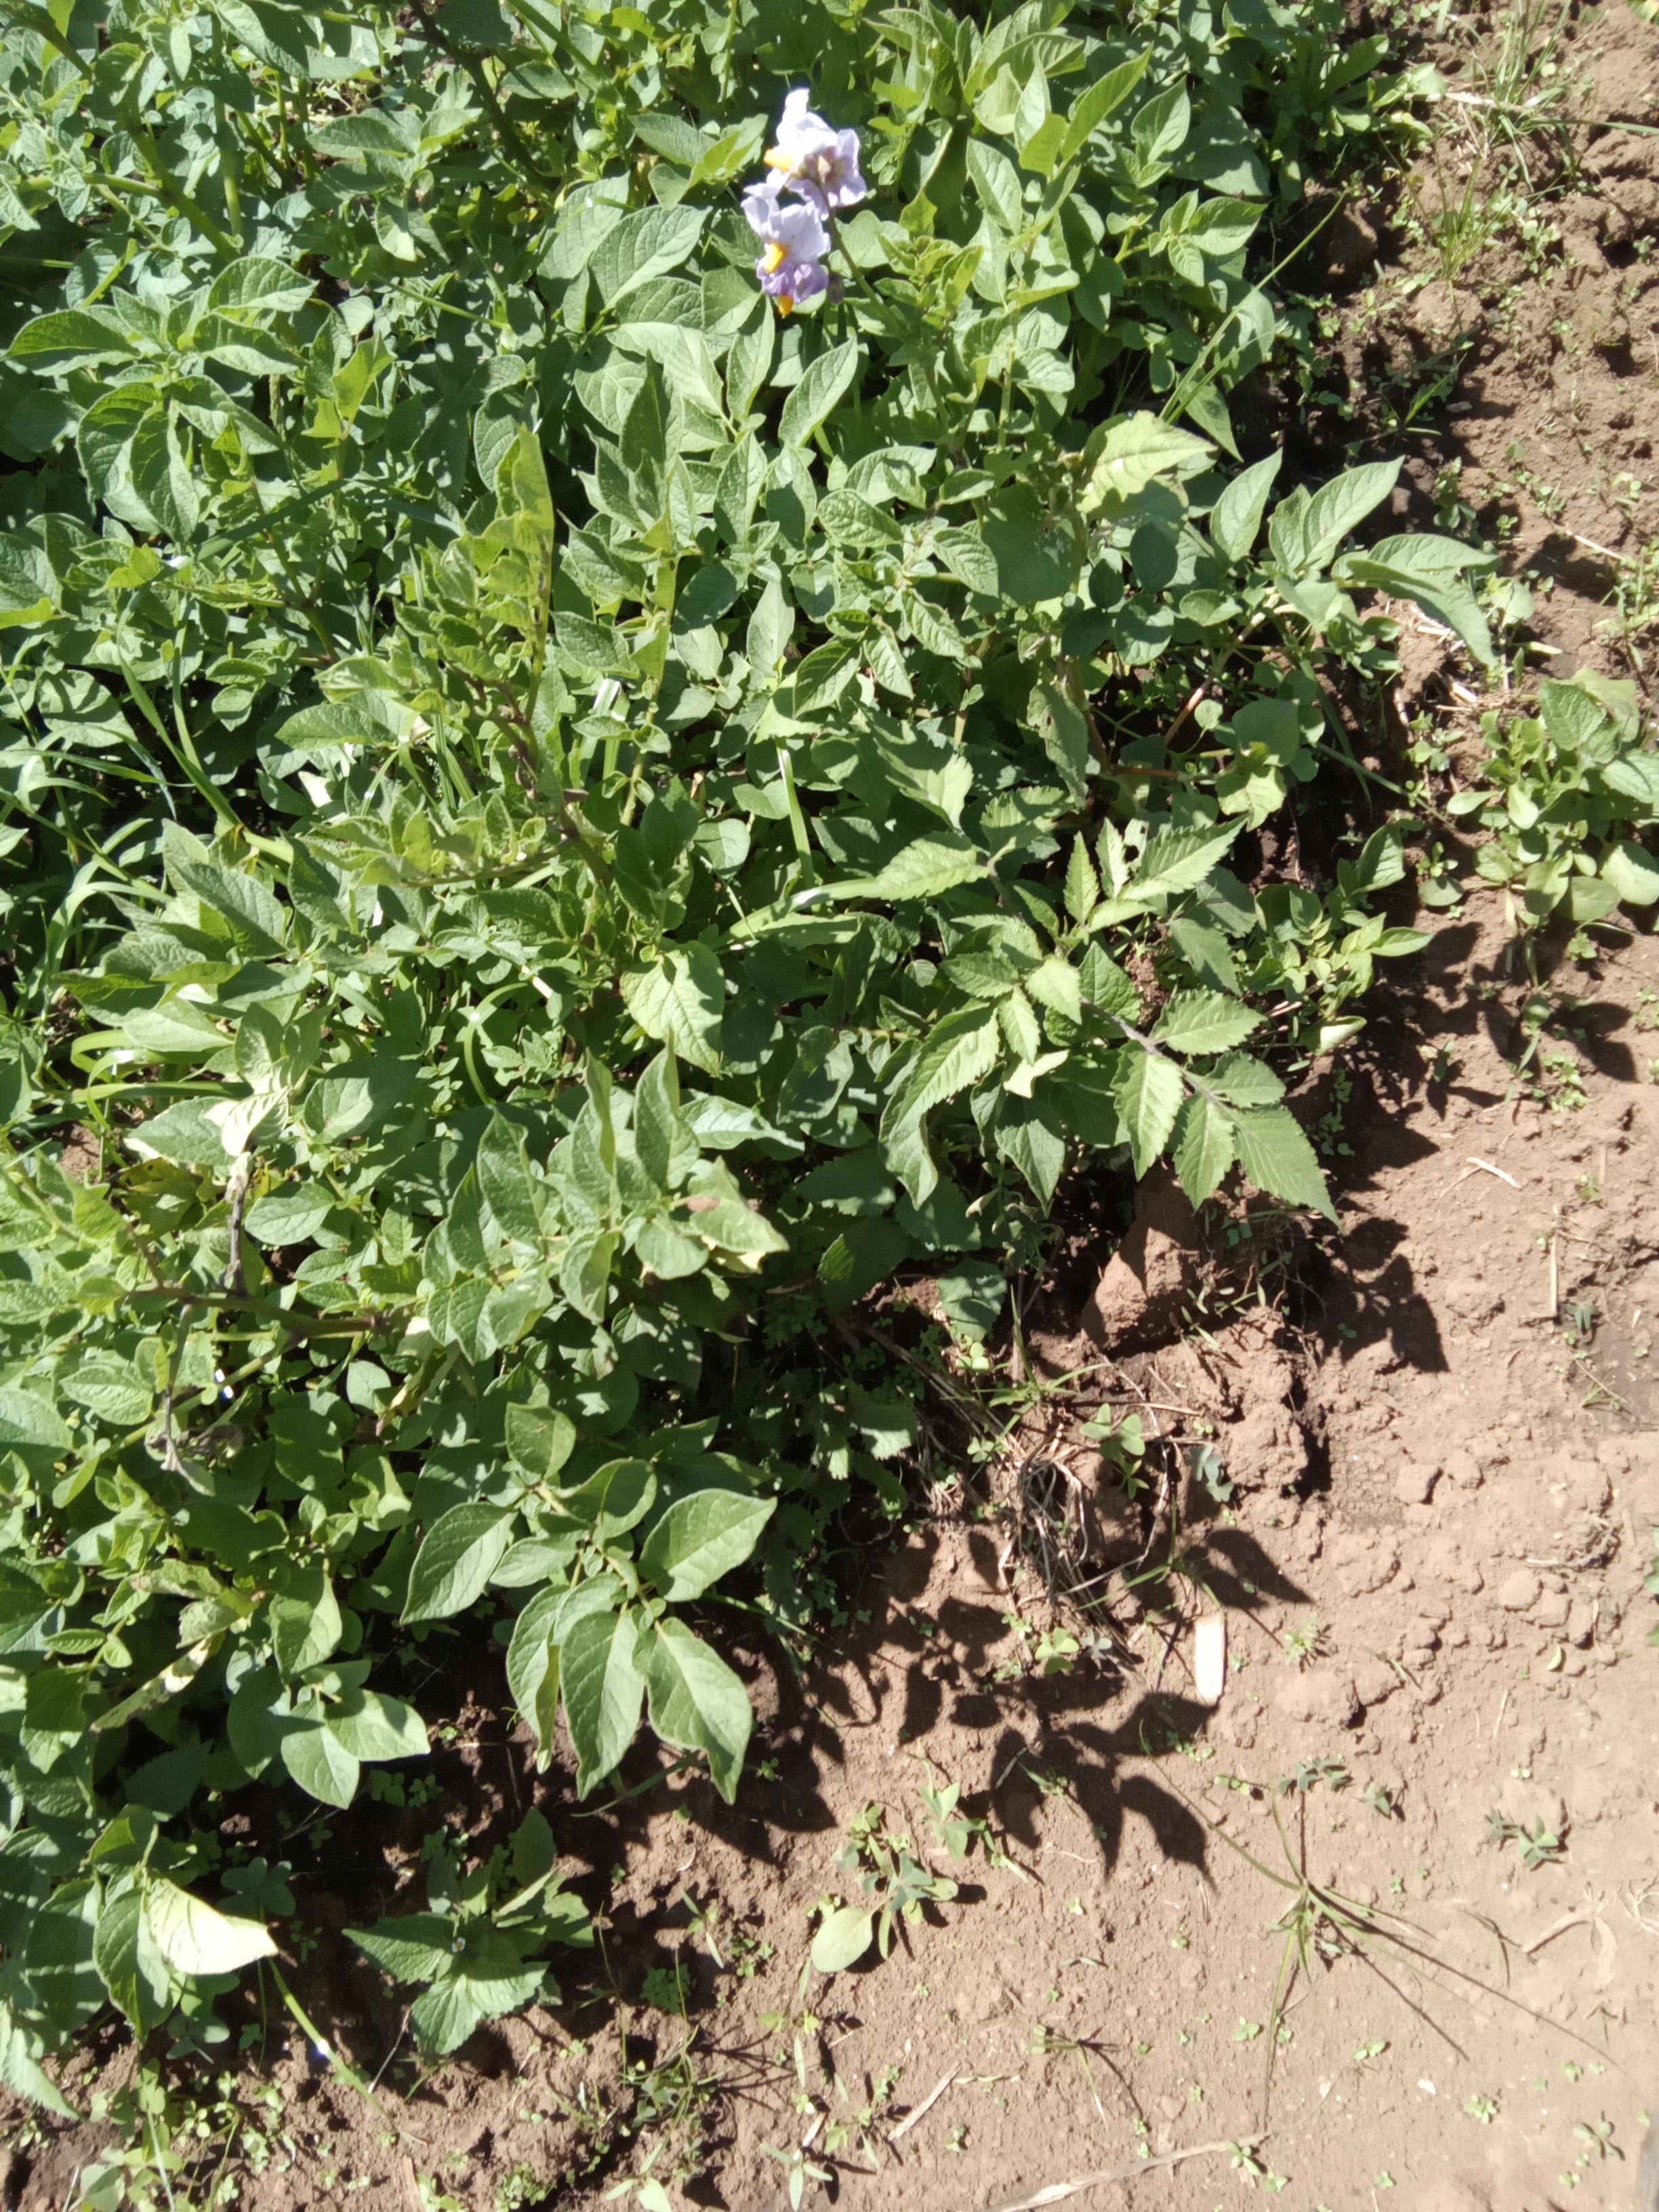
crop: potato
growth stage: flowering
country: Kenya
